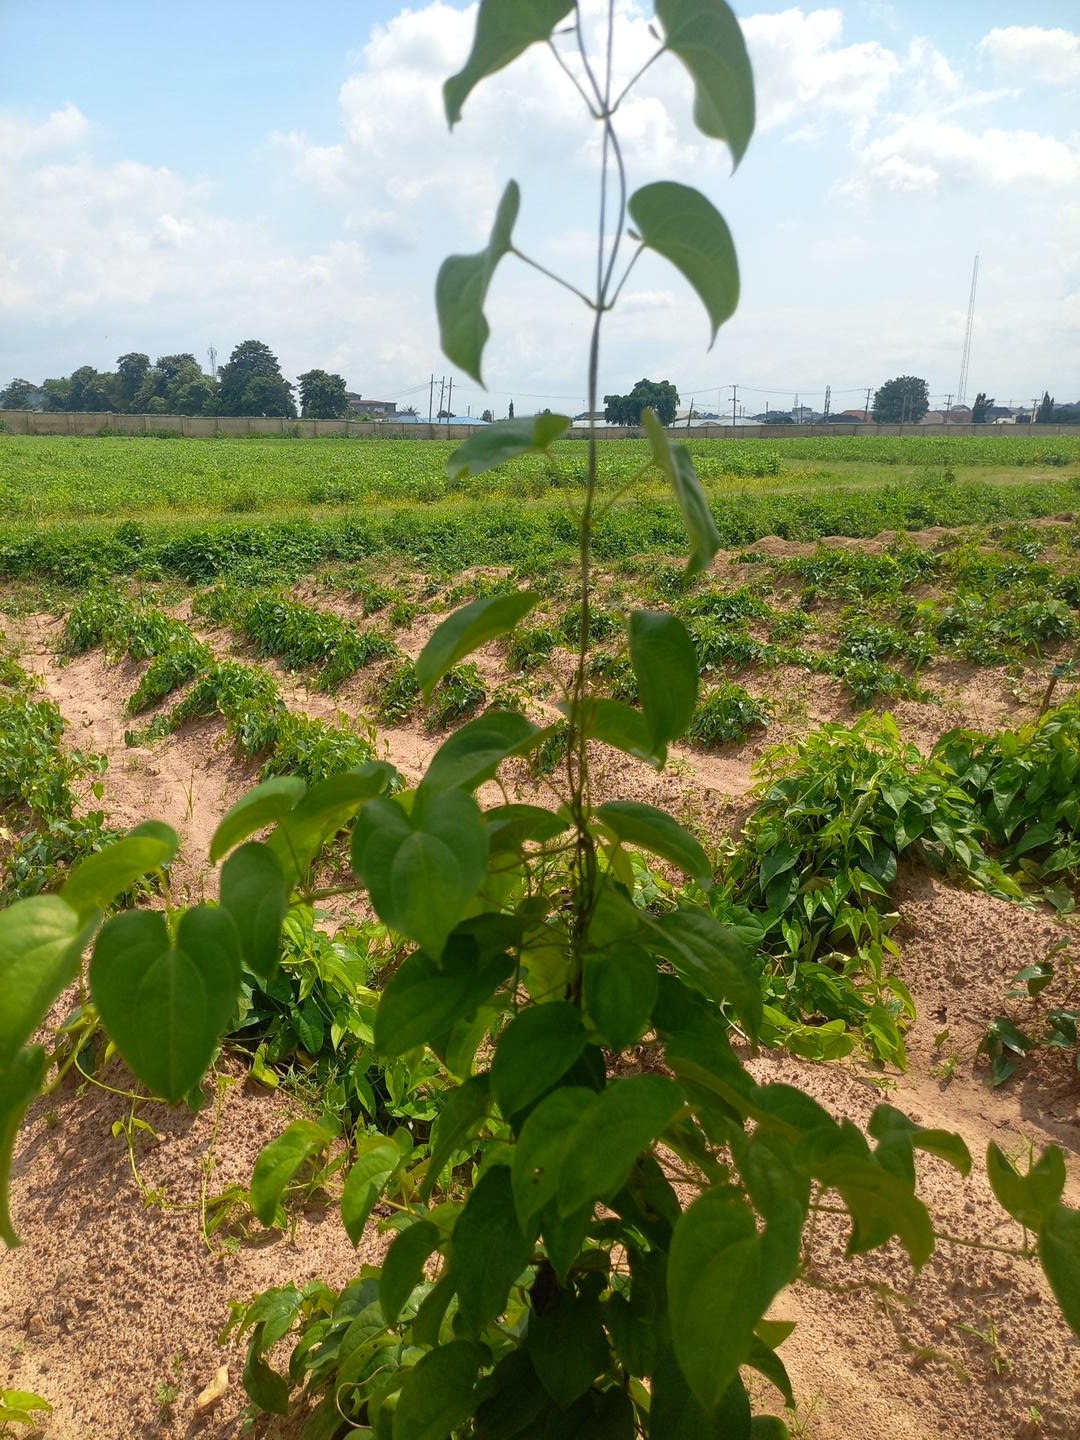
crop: yam
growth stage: vegetative
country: Nigeria
